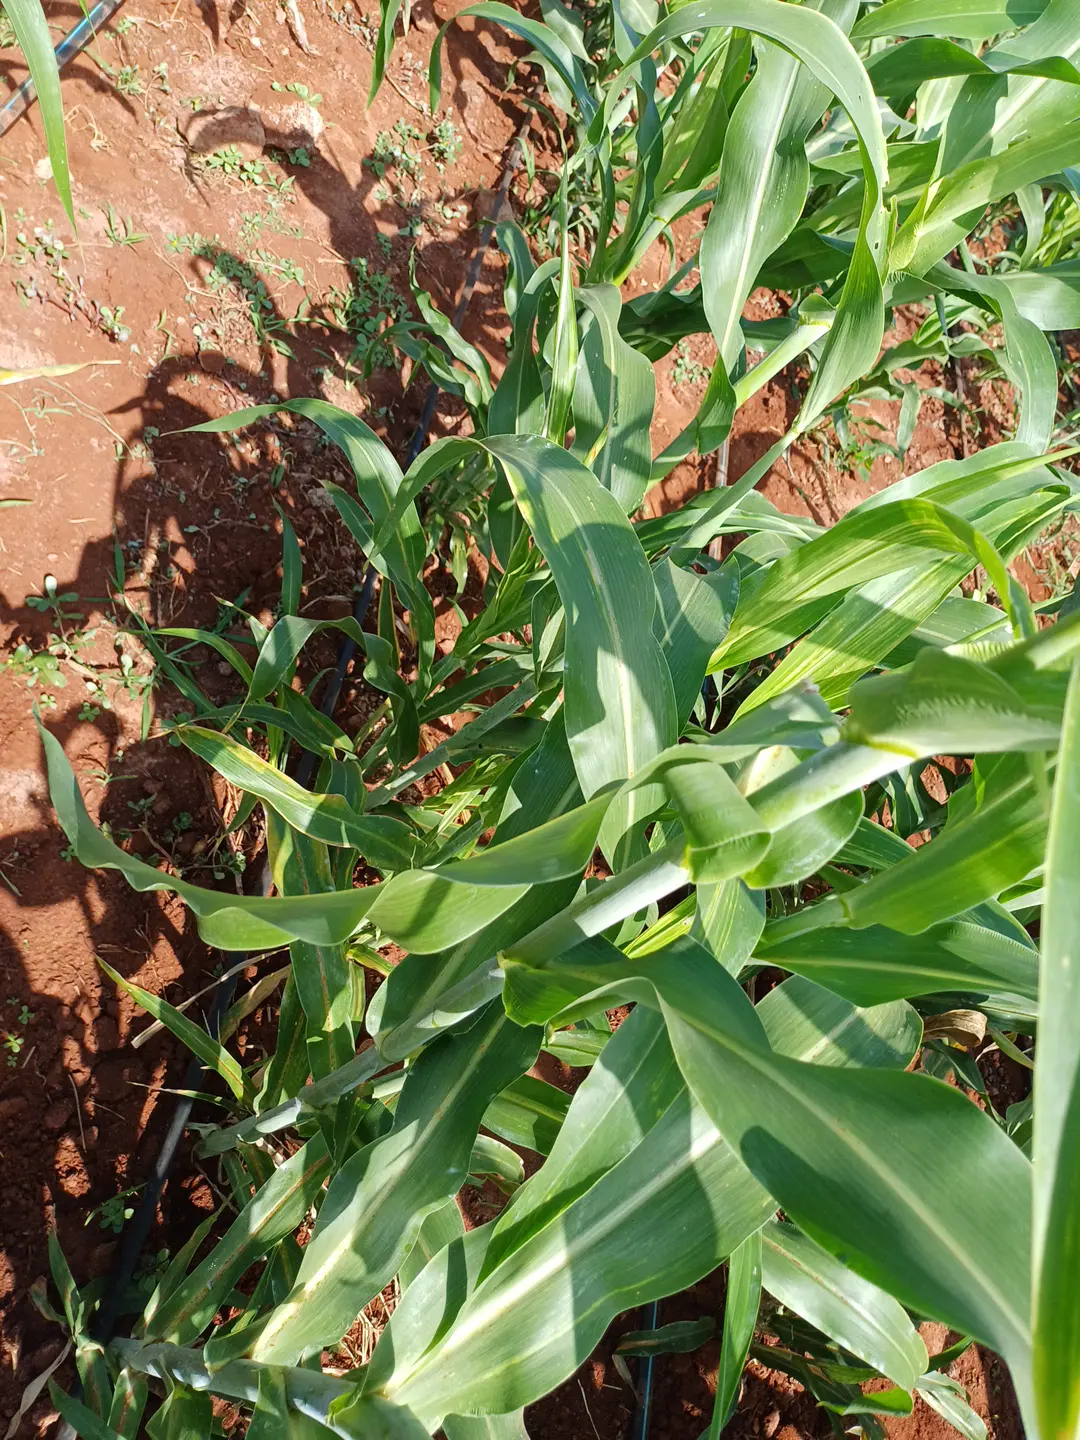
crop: sorghum
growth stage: heading tuber
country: Kenya
